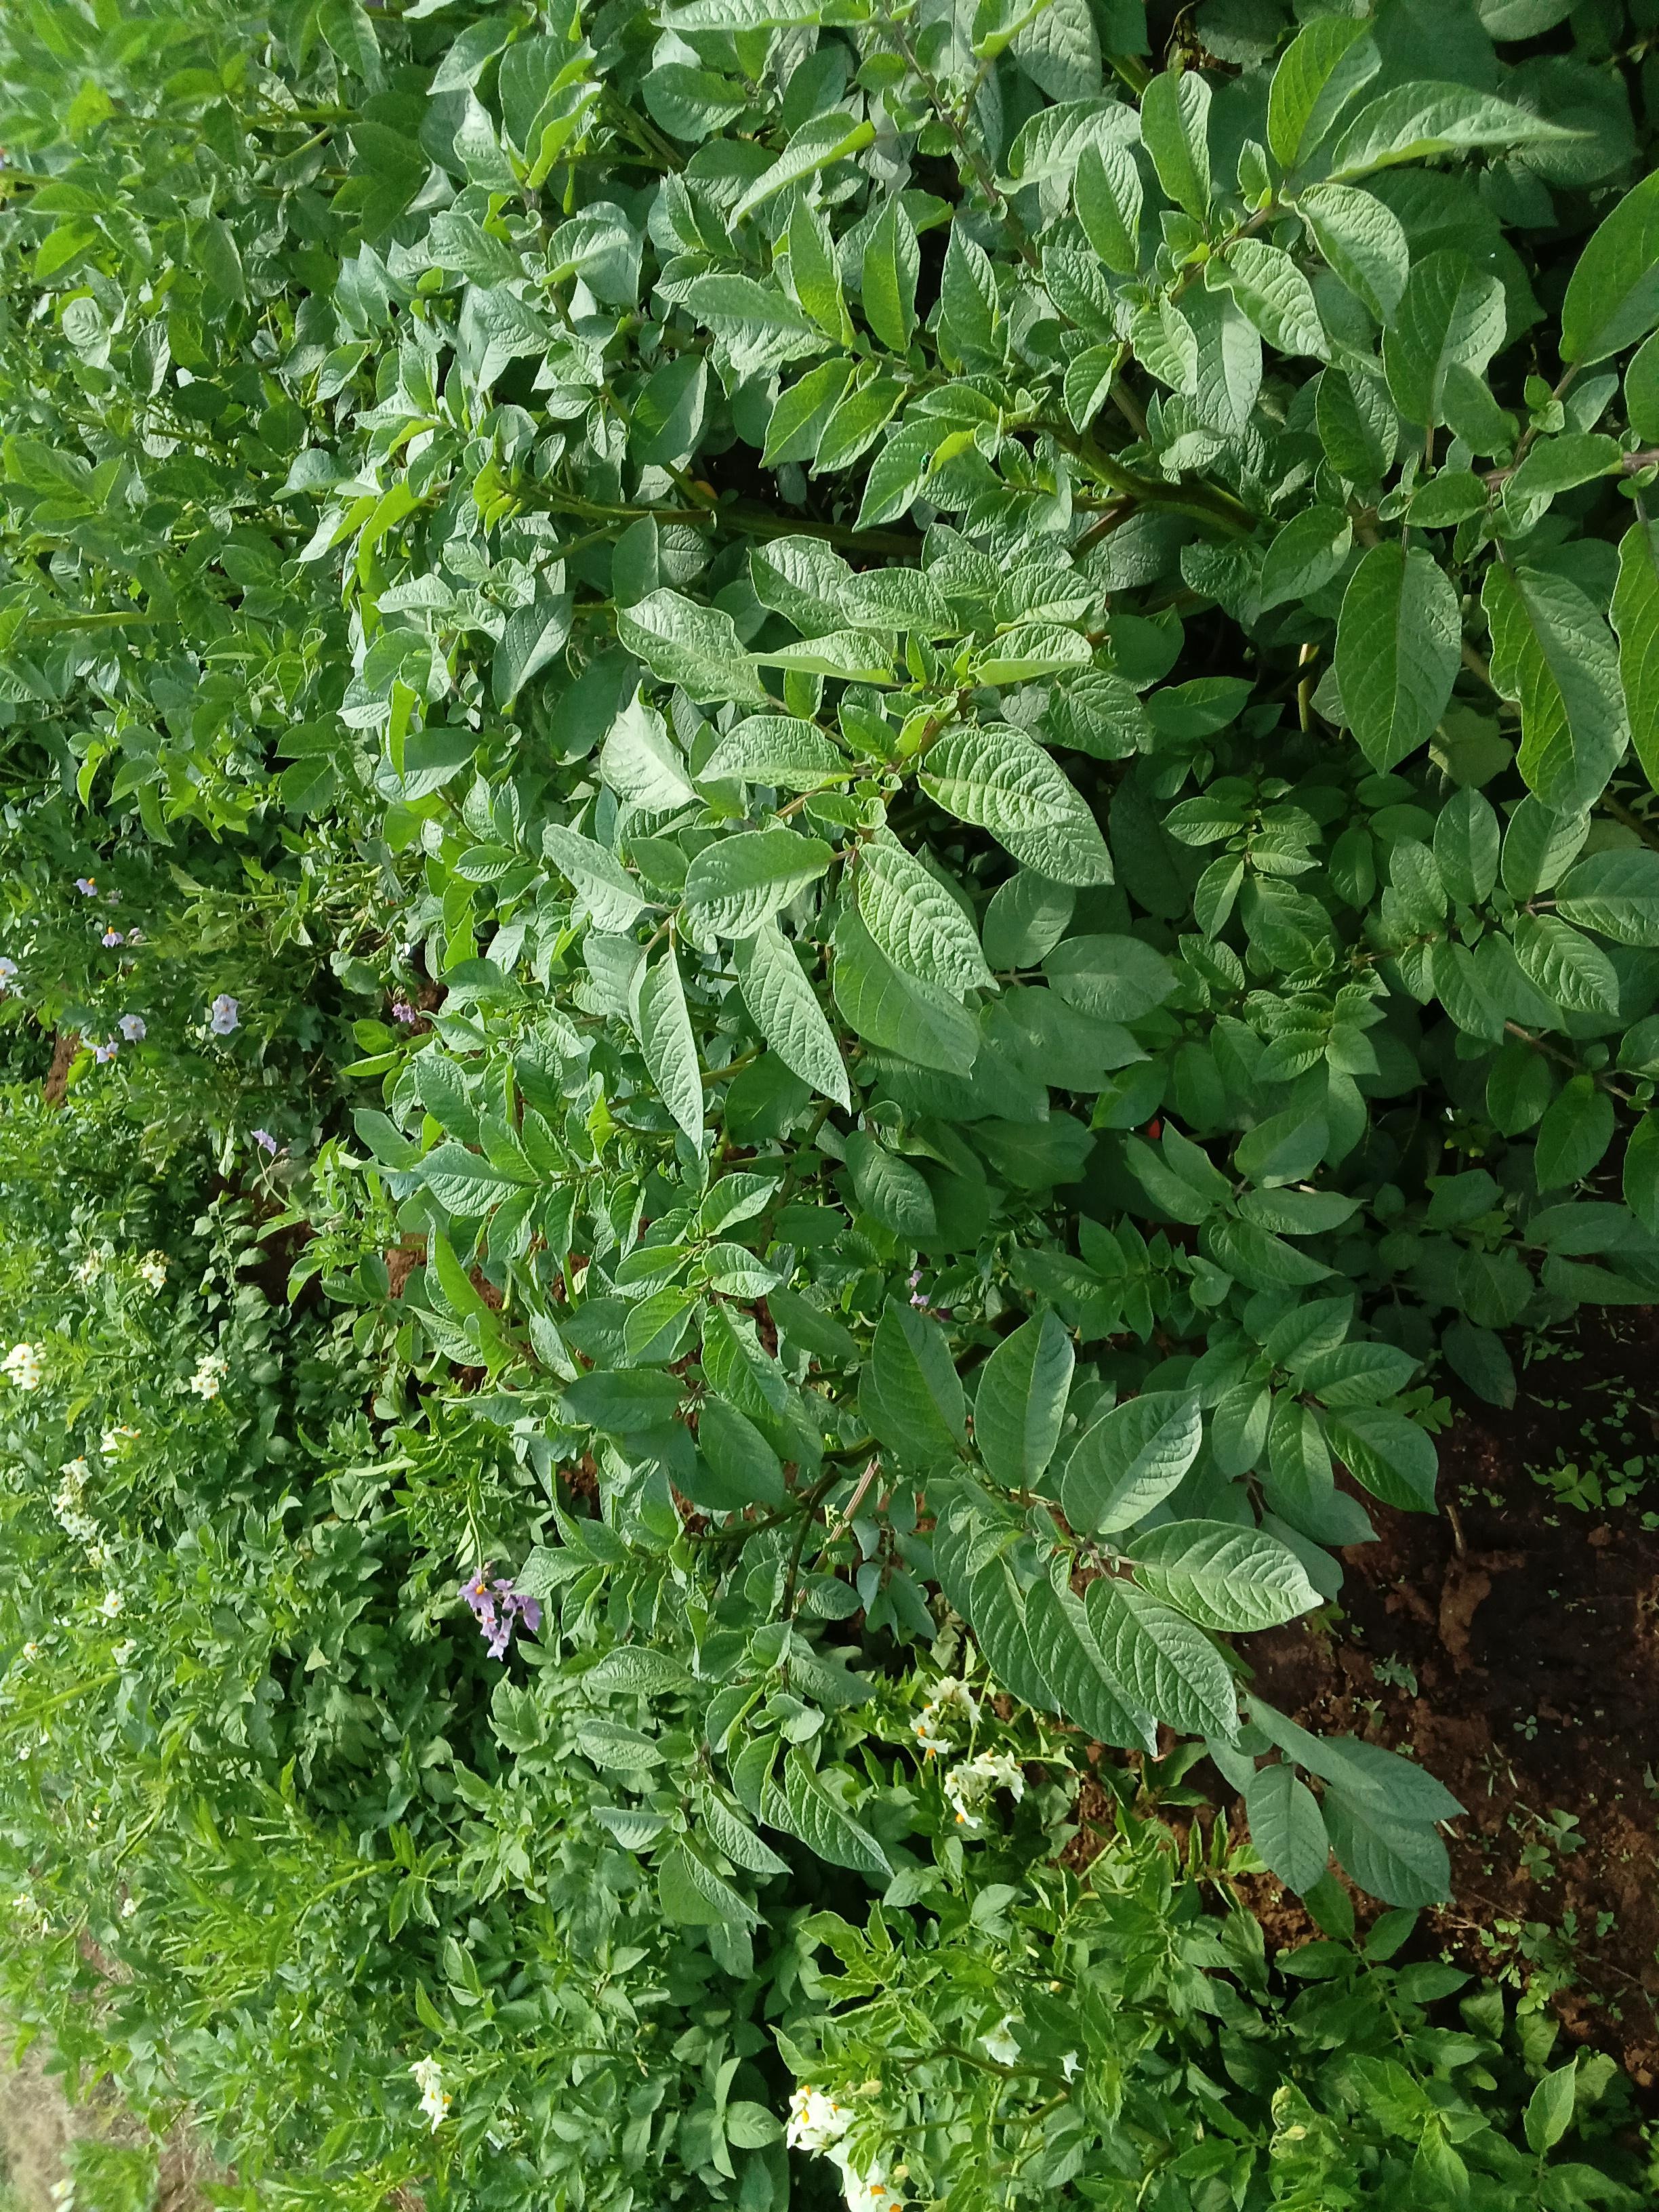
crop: potato
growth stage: vegetative
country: Kenya
